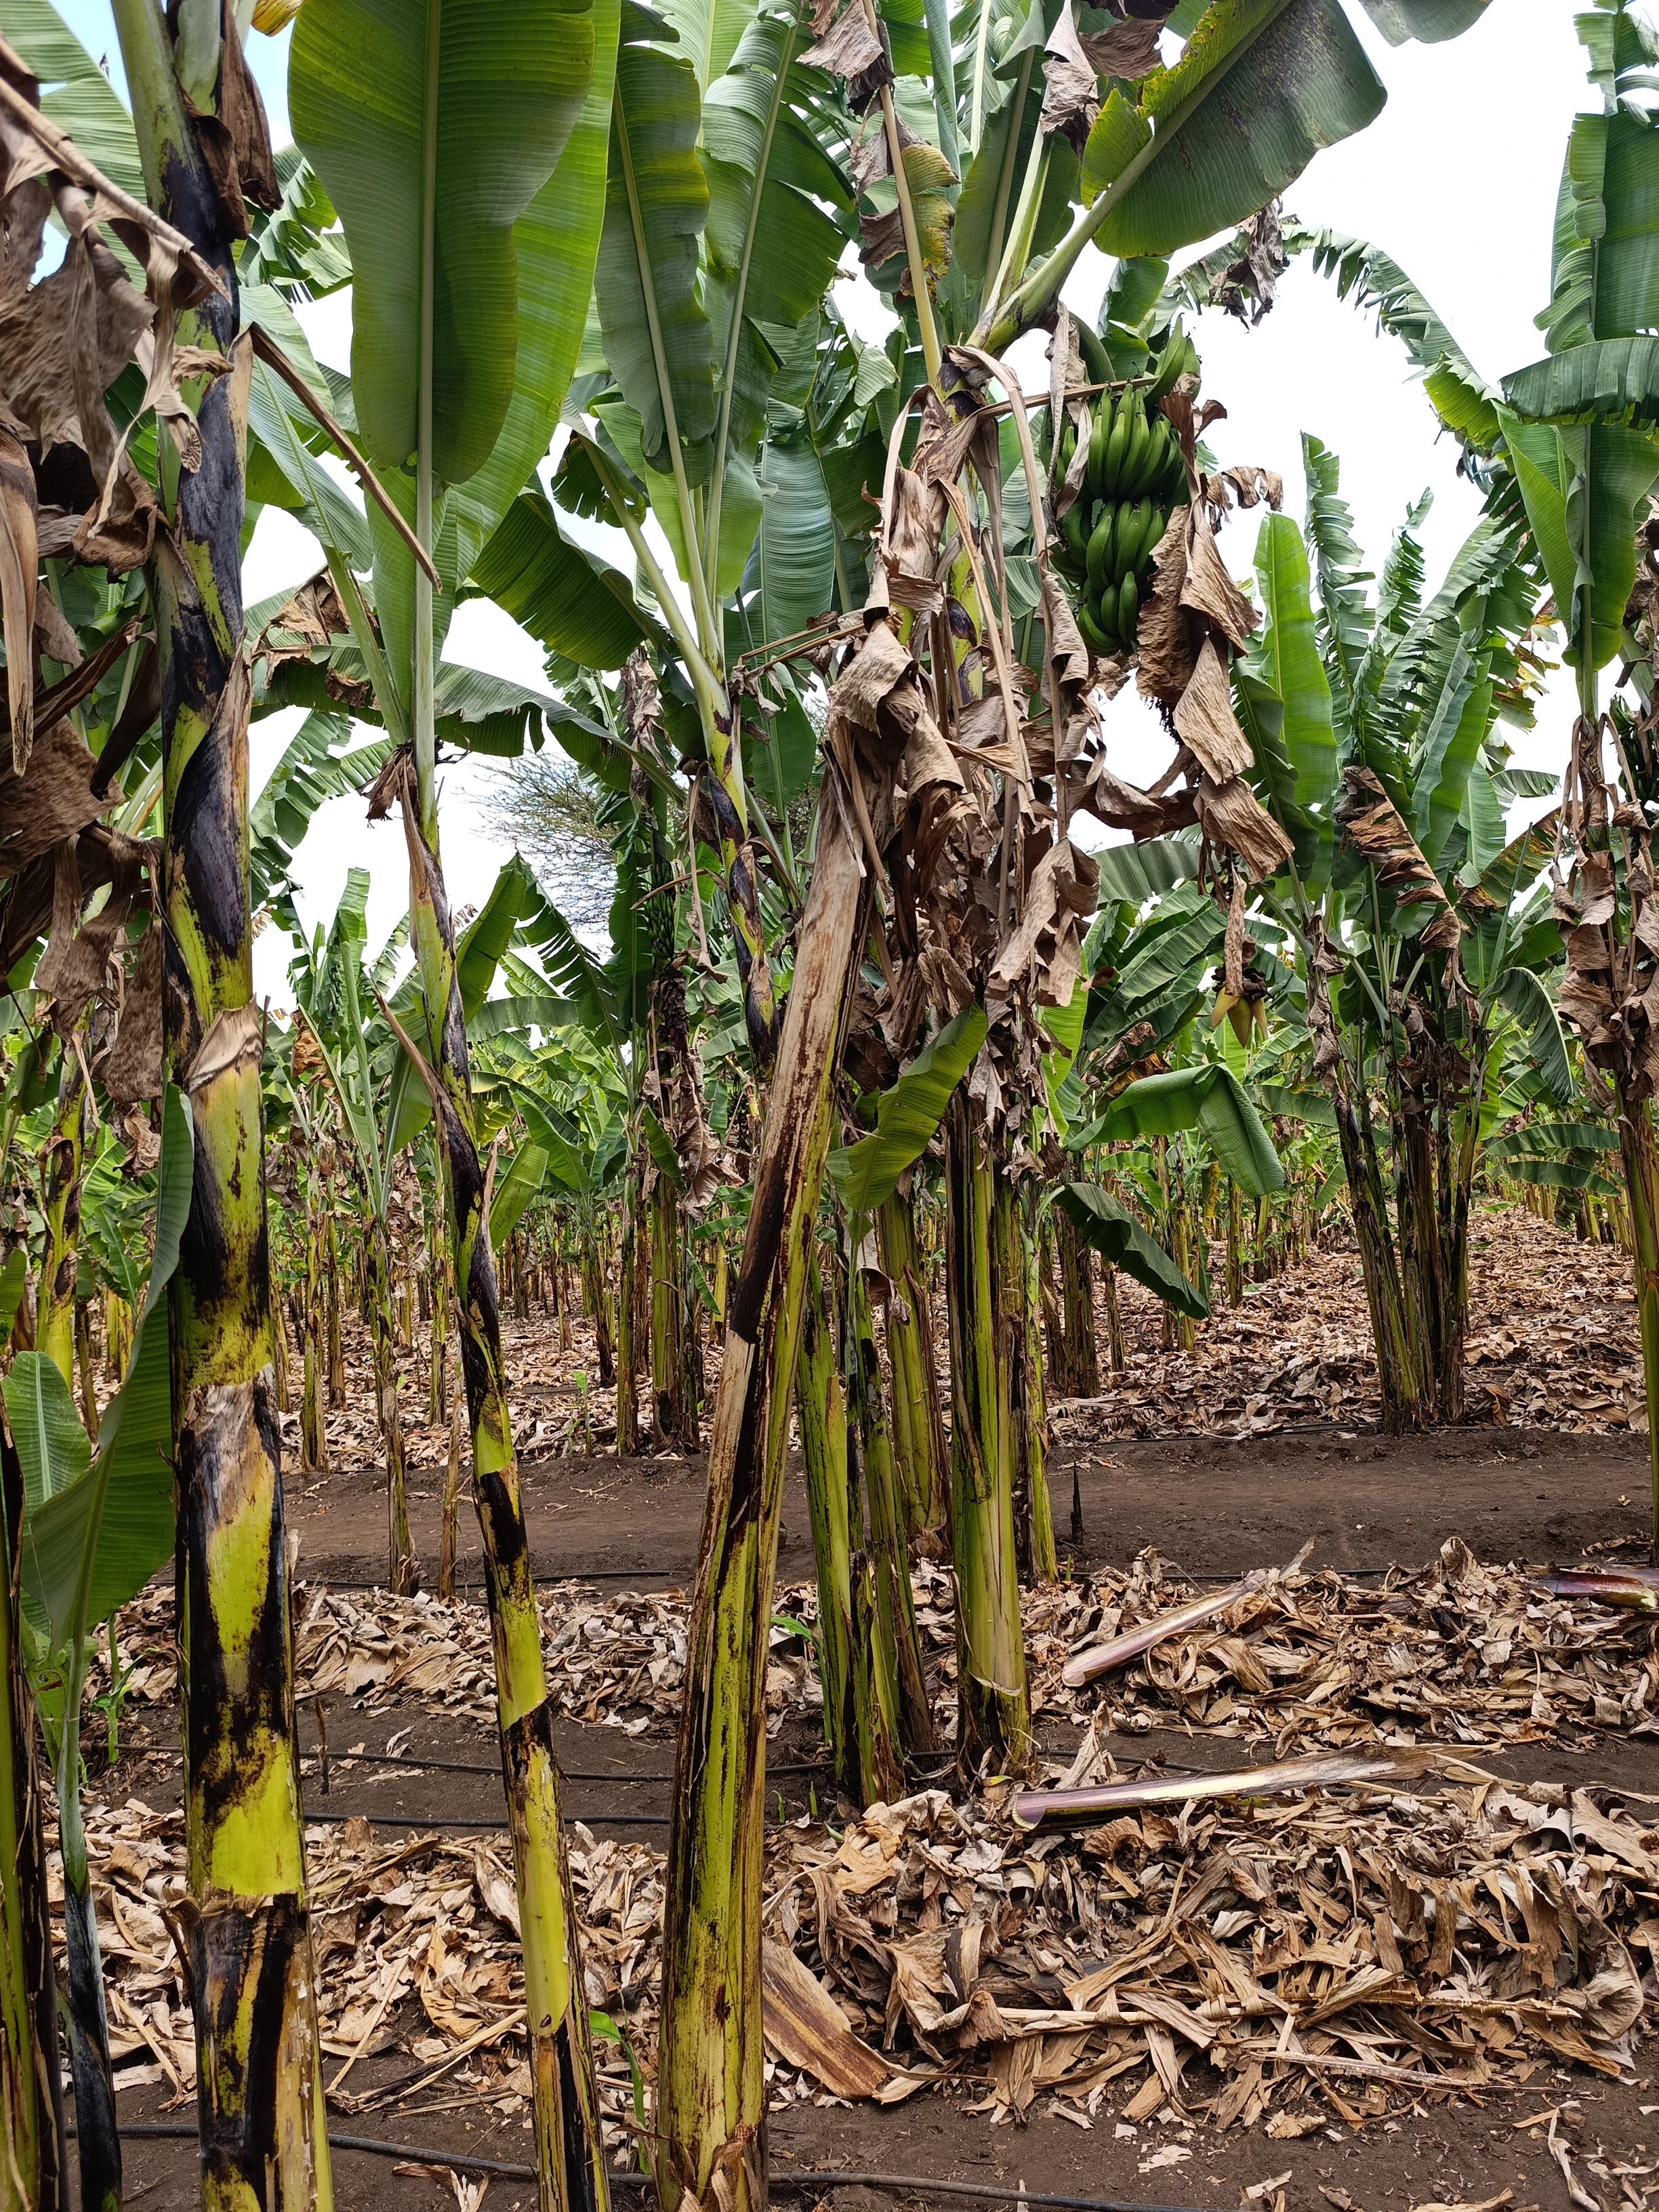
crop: banana
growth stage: development fruit
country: Tanzania
